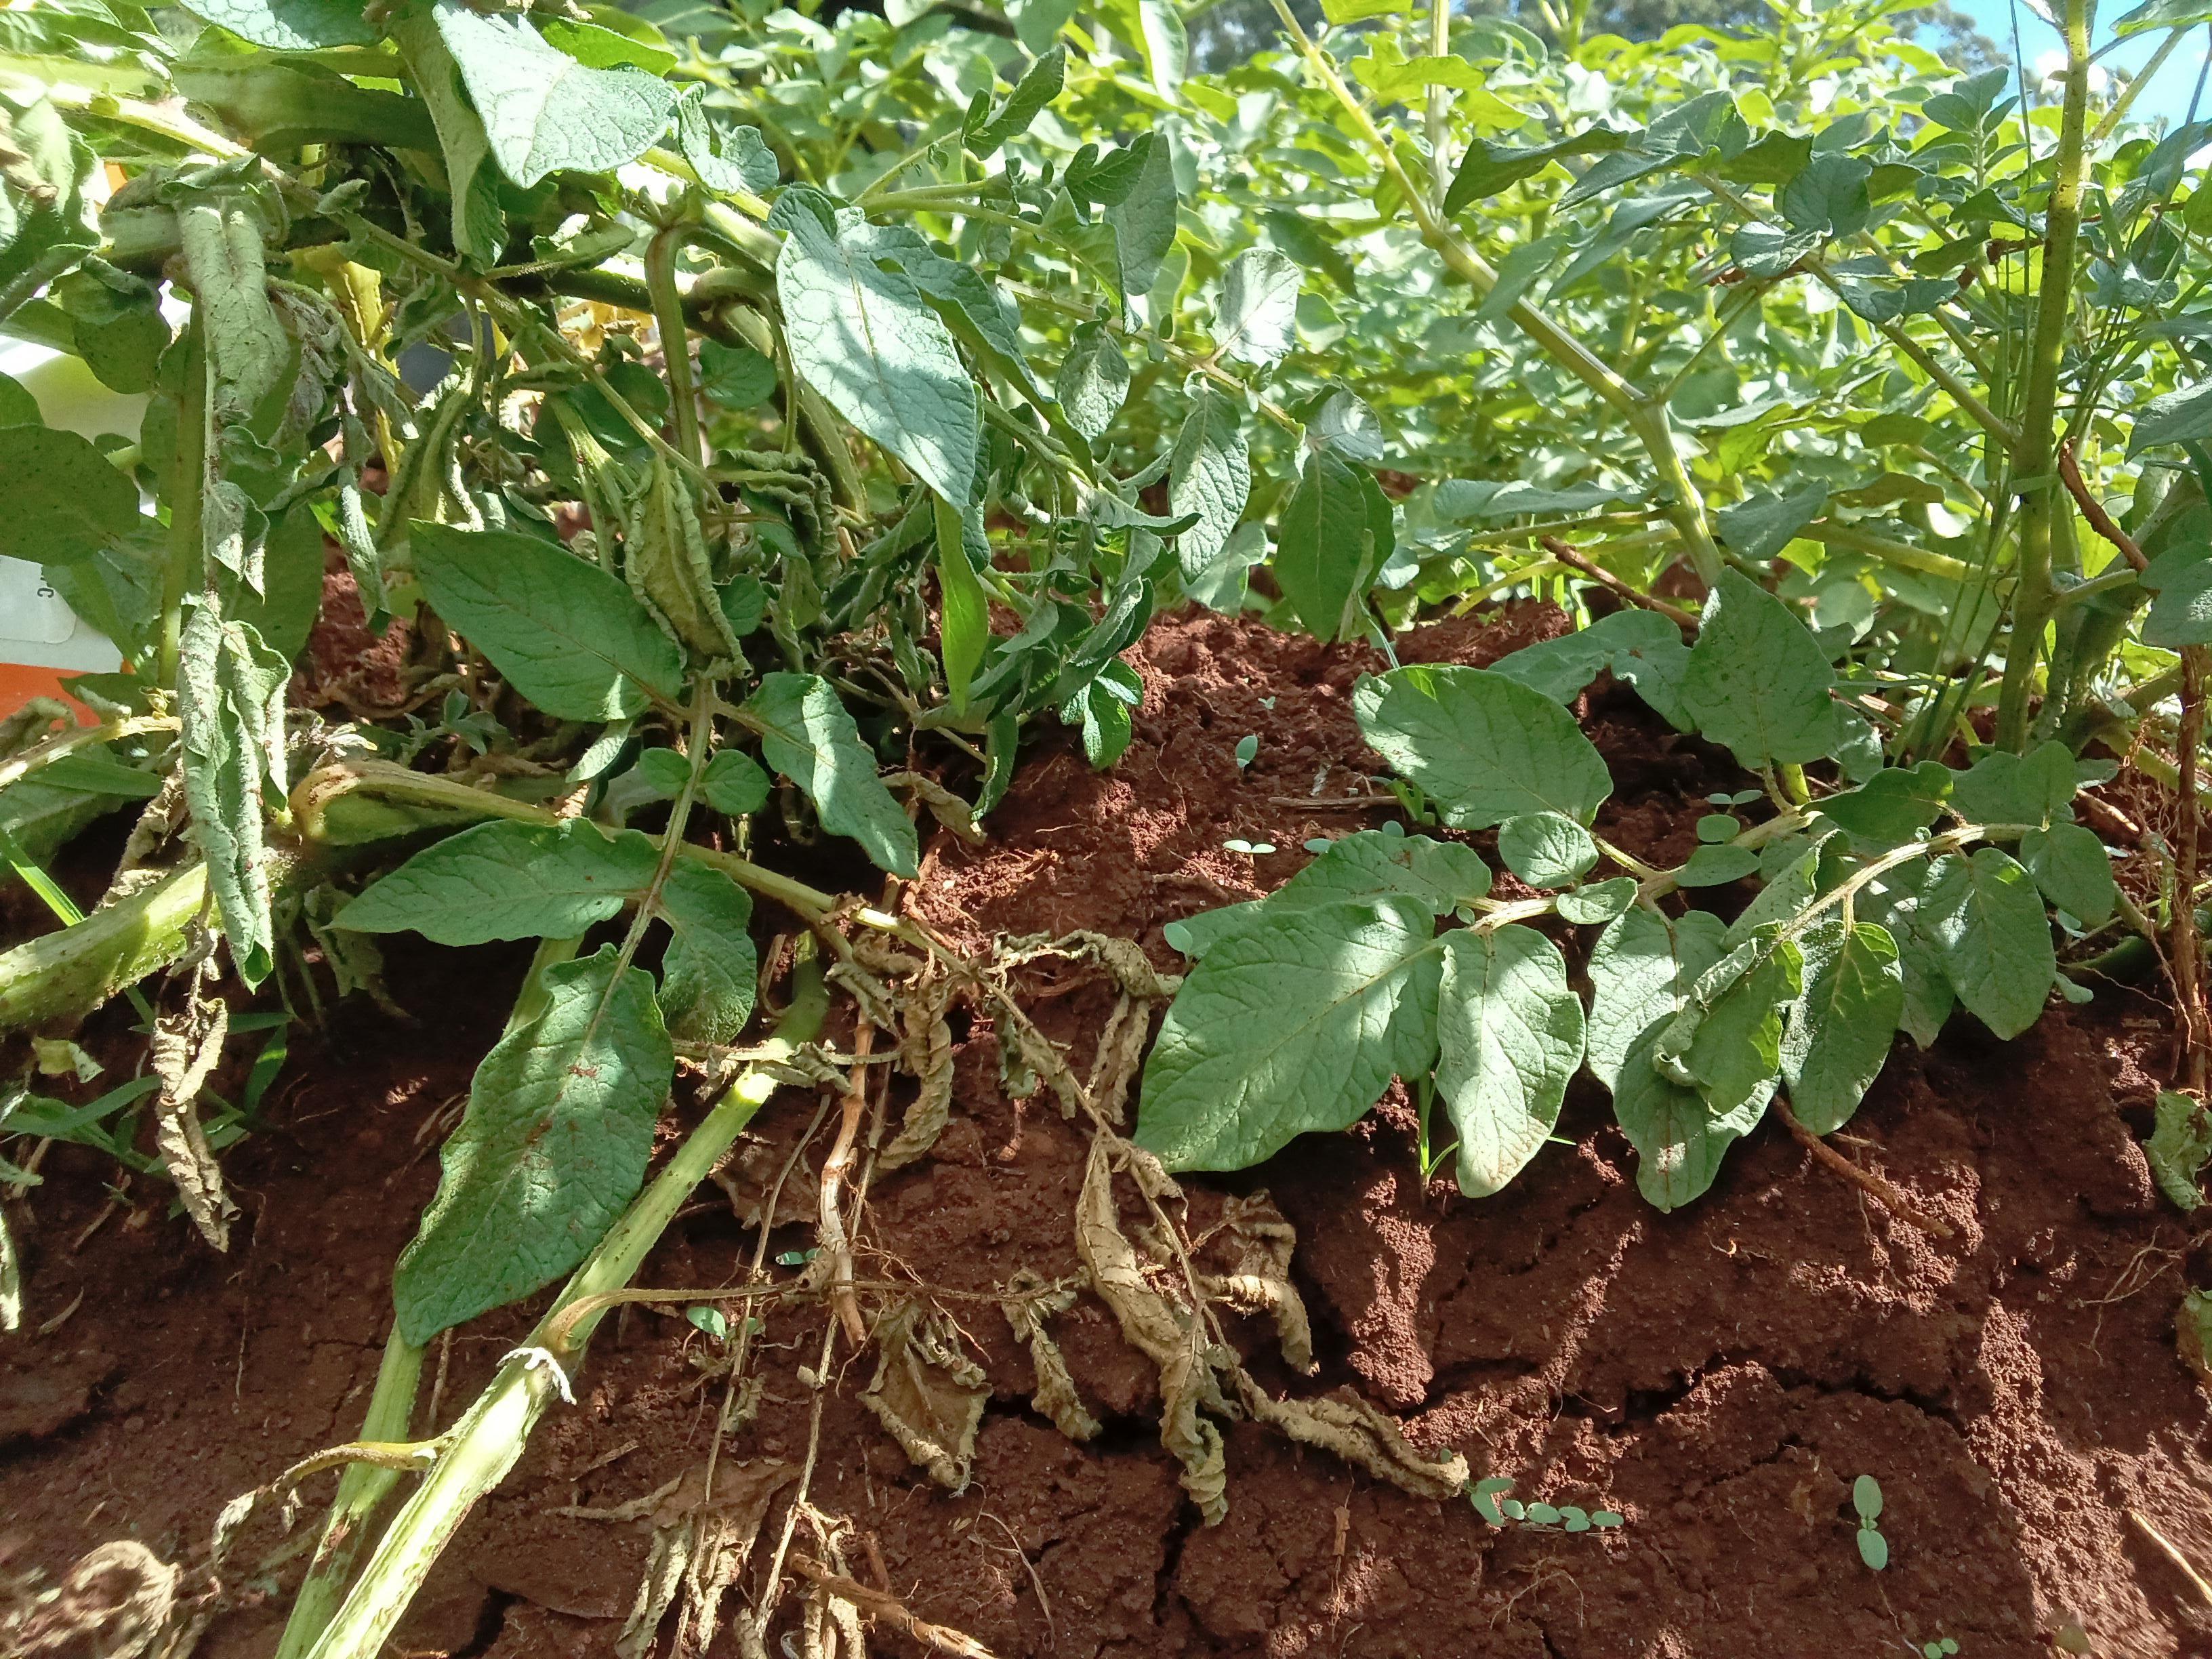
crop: potato
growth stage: flowering
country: Kenya
